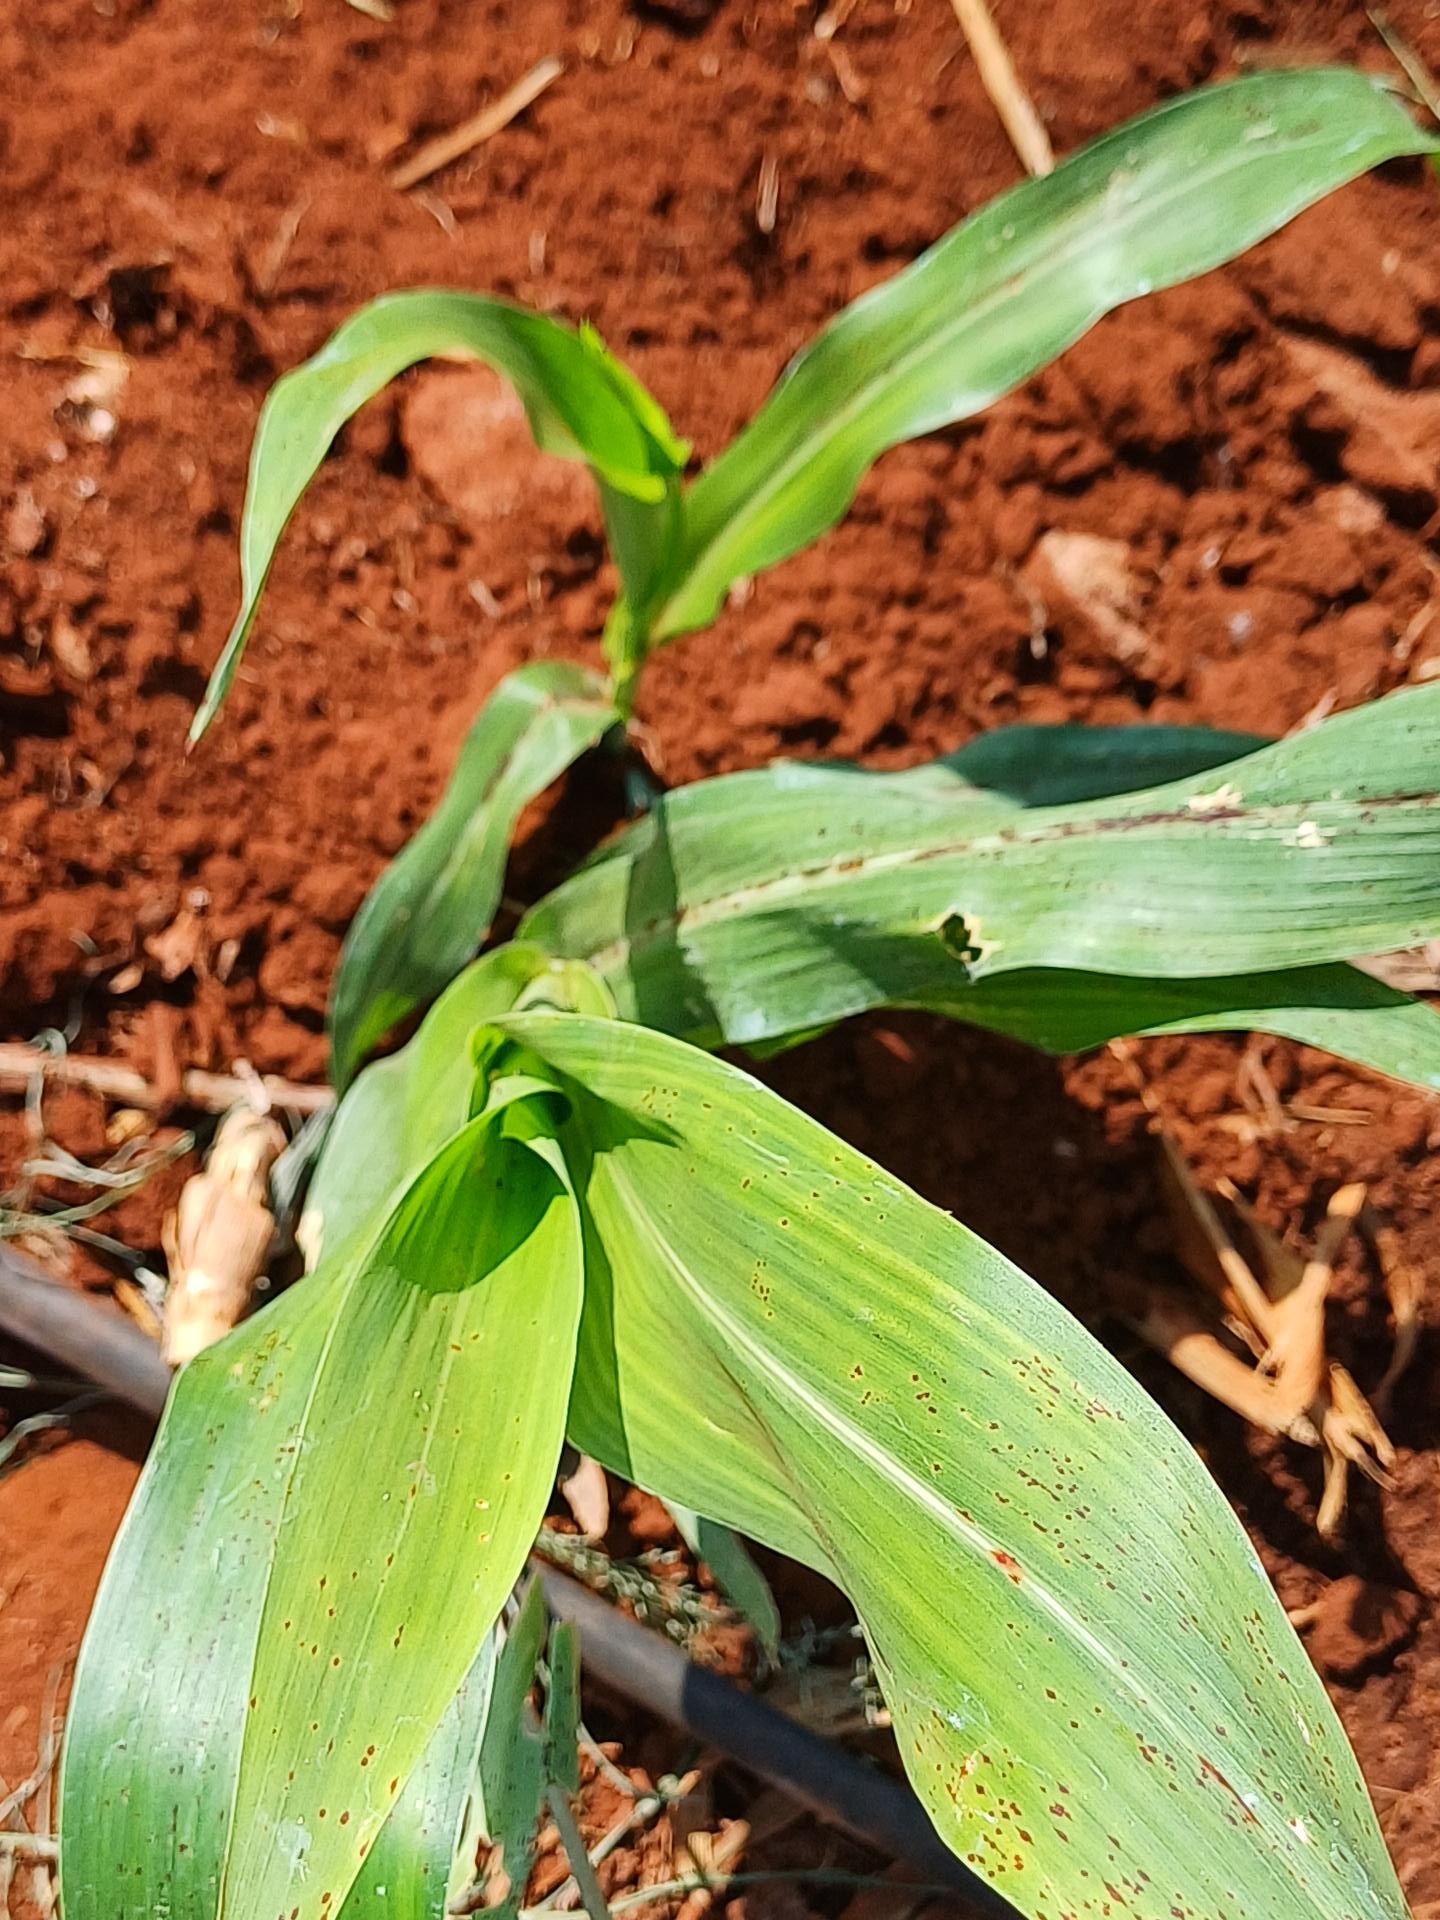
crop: sorghum
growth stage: vegetative
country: Kenya
